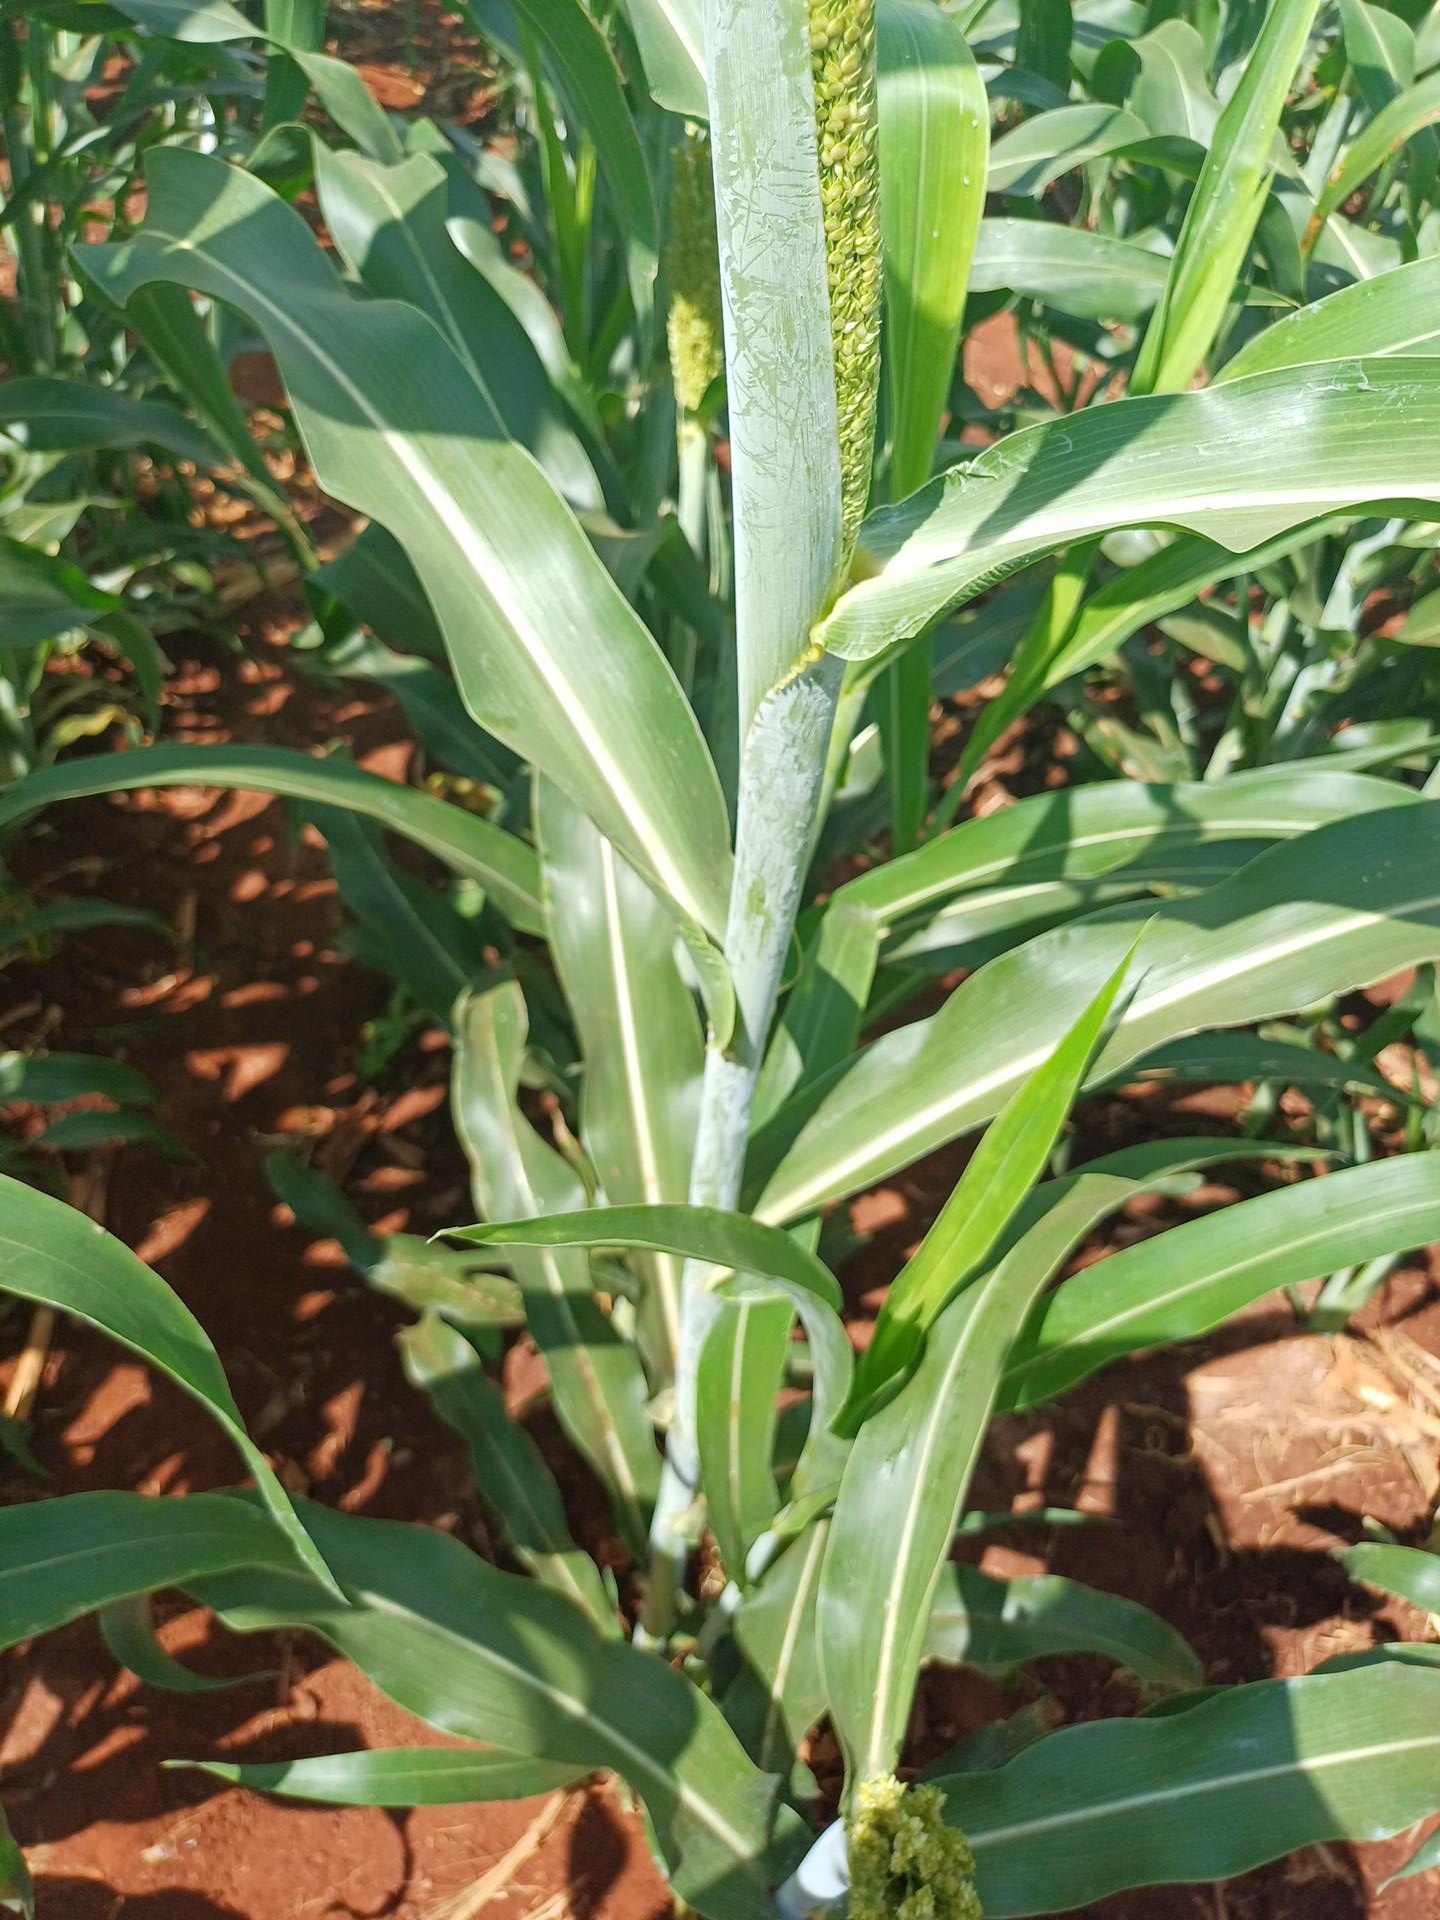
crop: sorghum
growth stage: heading tuber
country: Kenya
